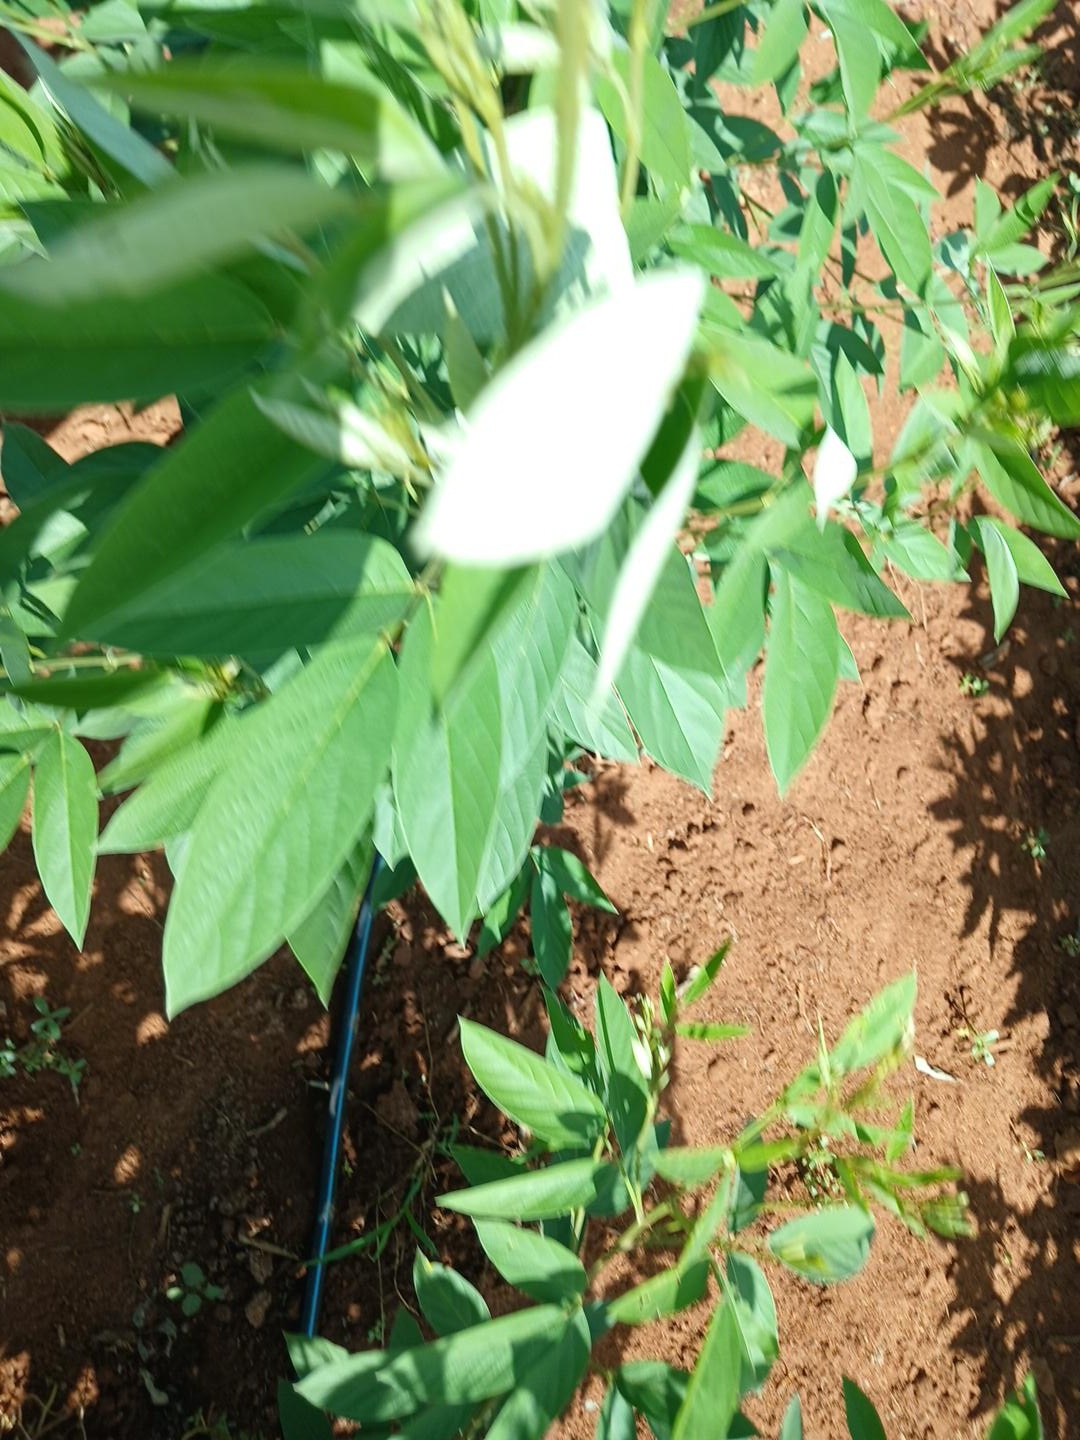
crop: pigeonpea
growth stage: flowering
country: Kenya
